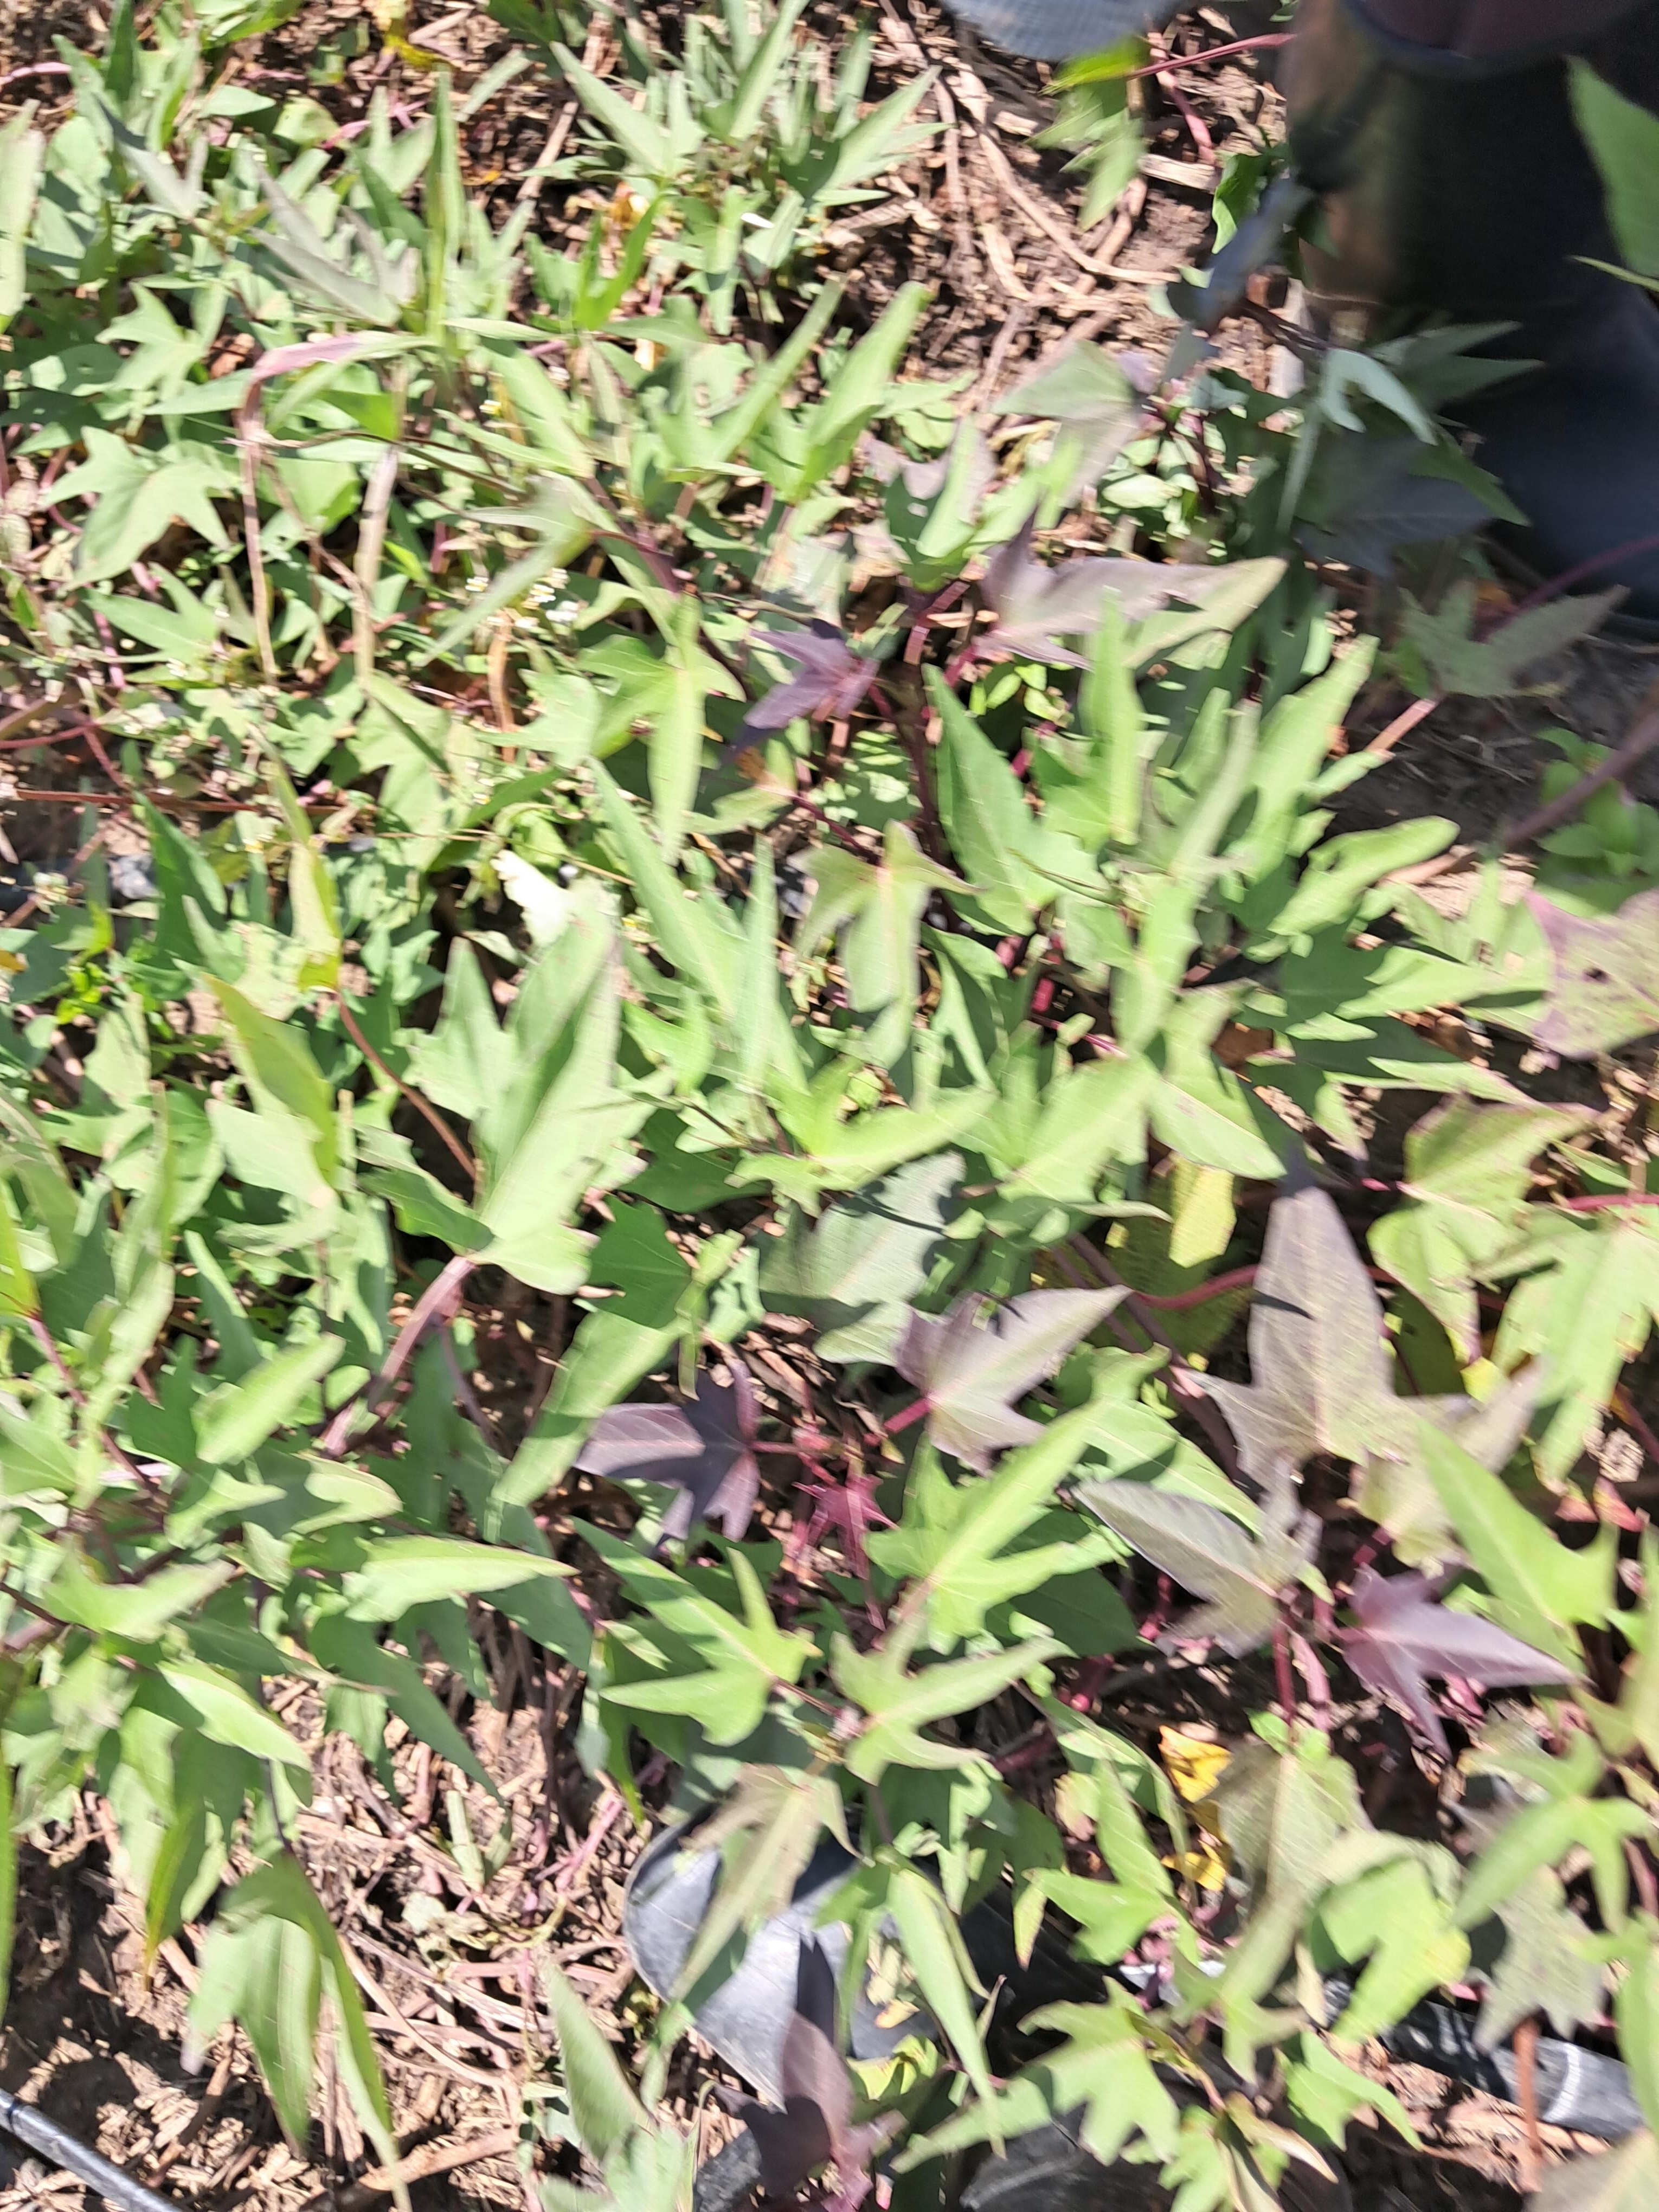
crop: sweet potato
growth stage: flowering
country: Tanzania
